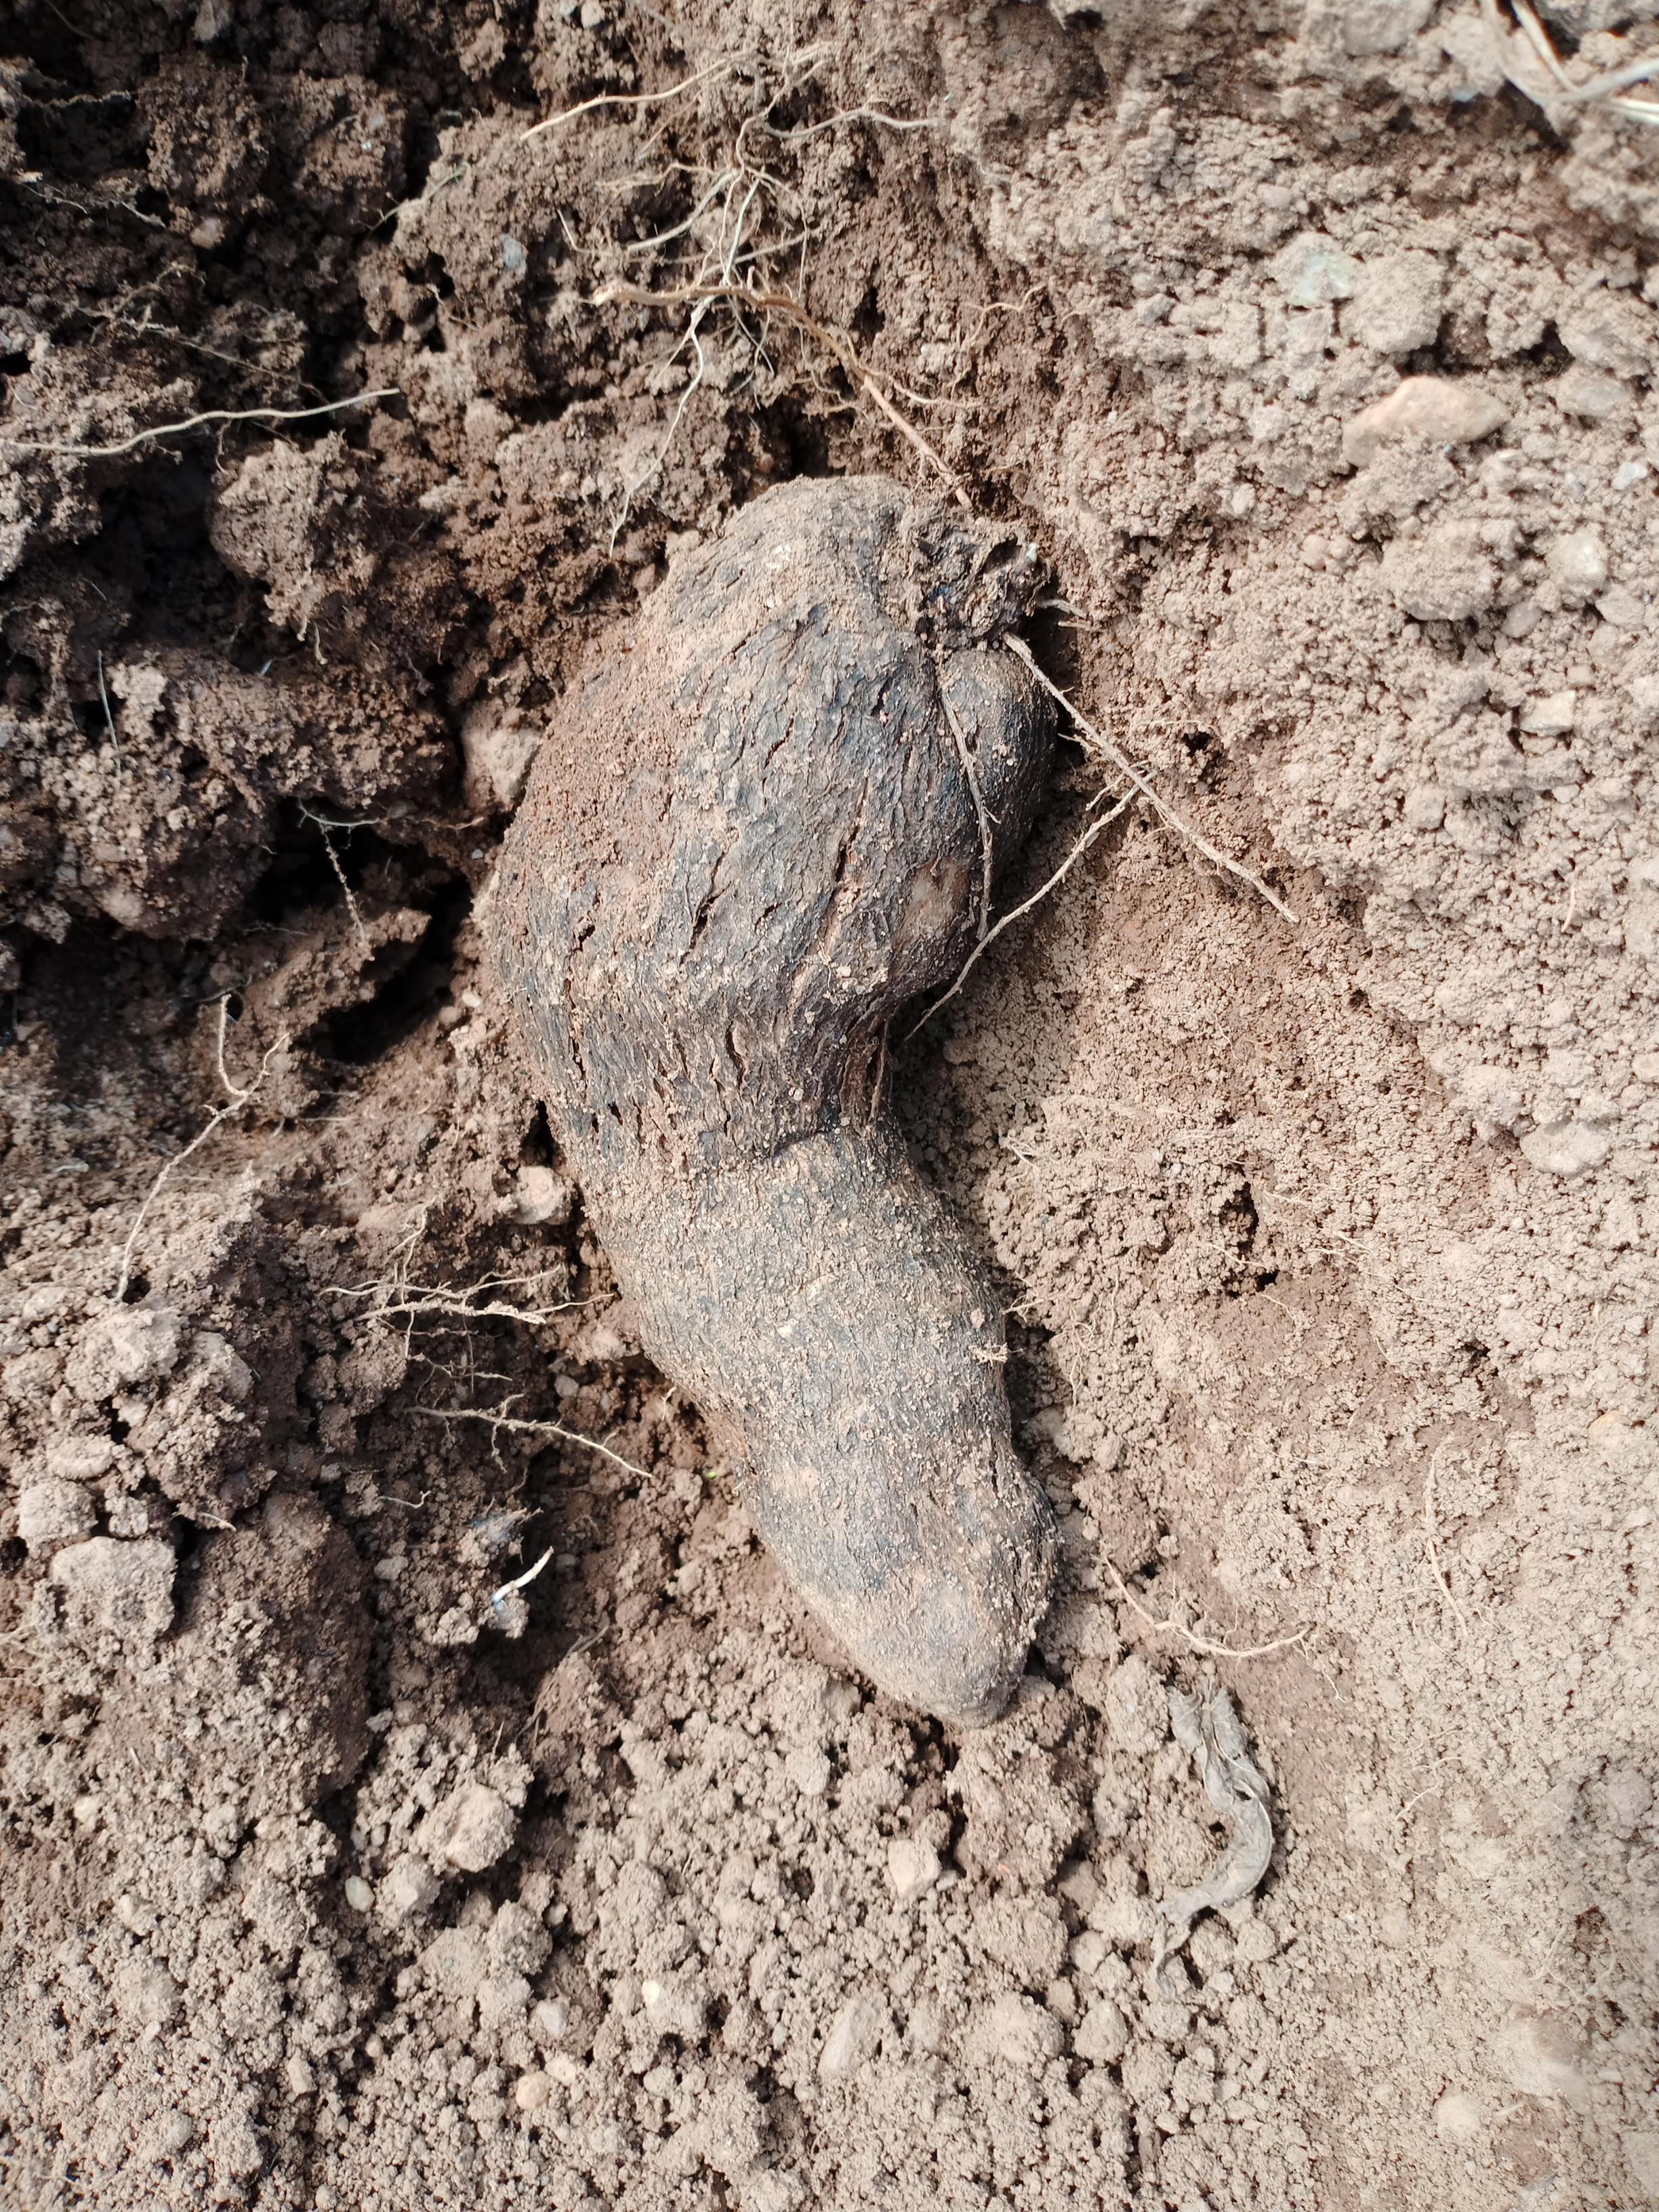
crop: yam
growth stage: harvest
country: Nigeria
